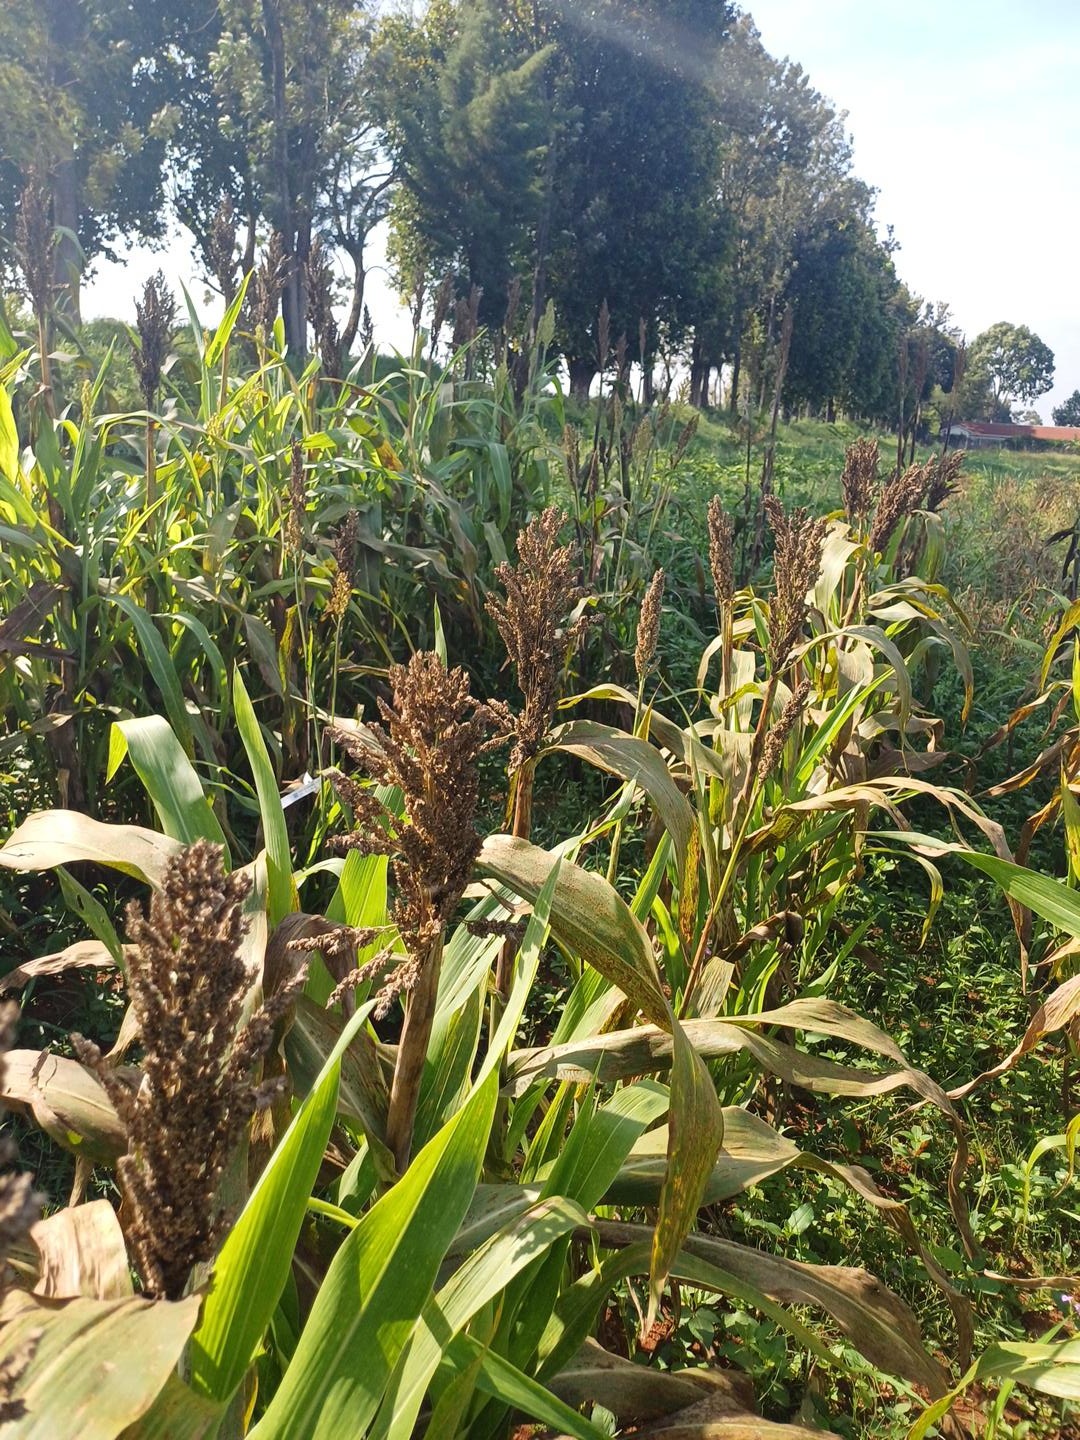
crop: sorghum
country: Kenya
